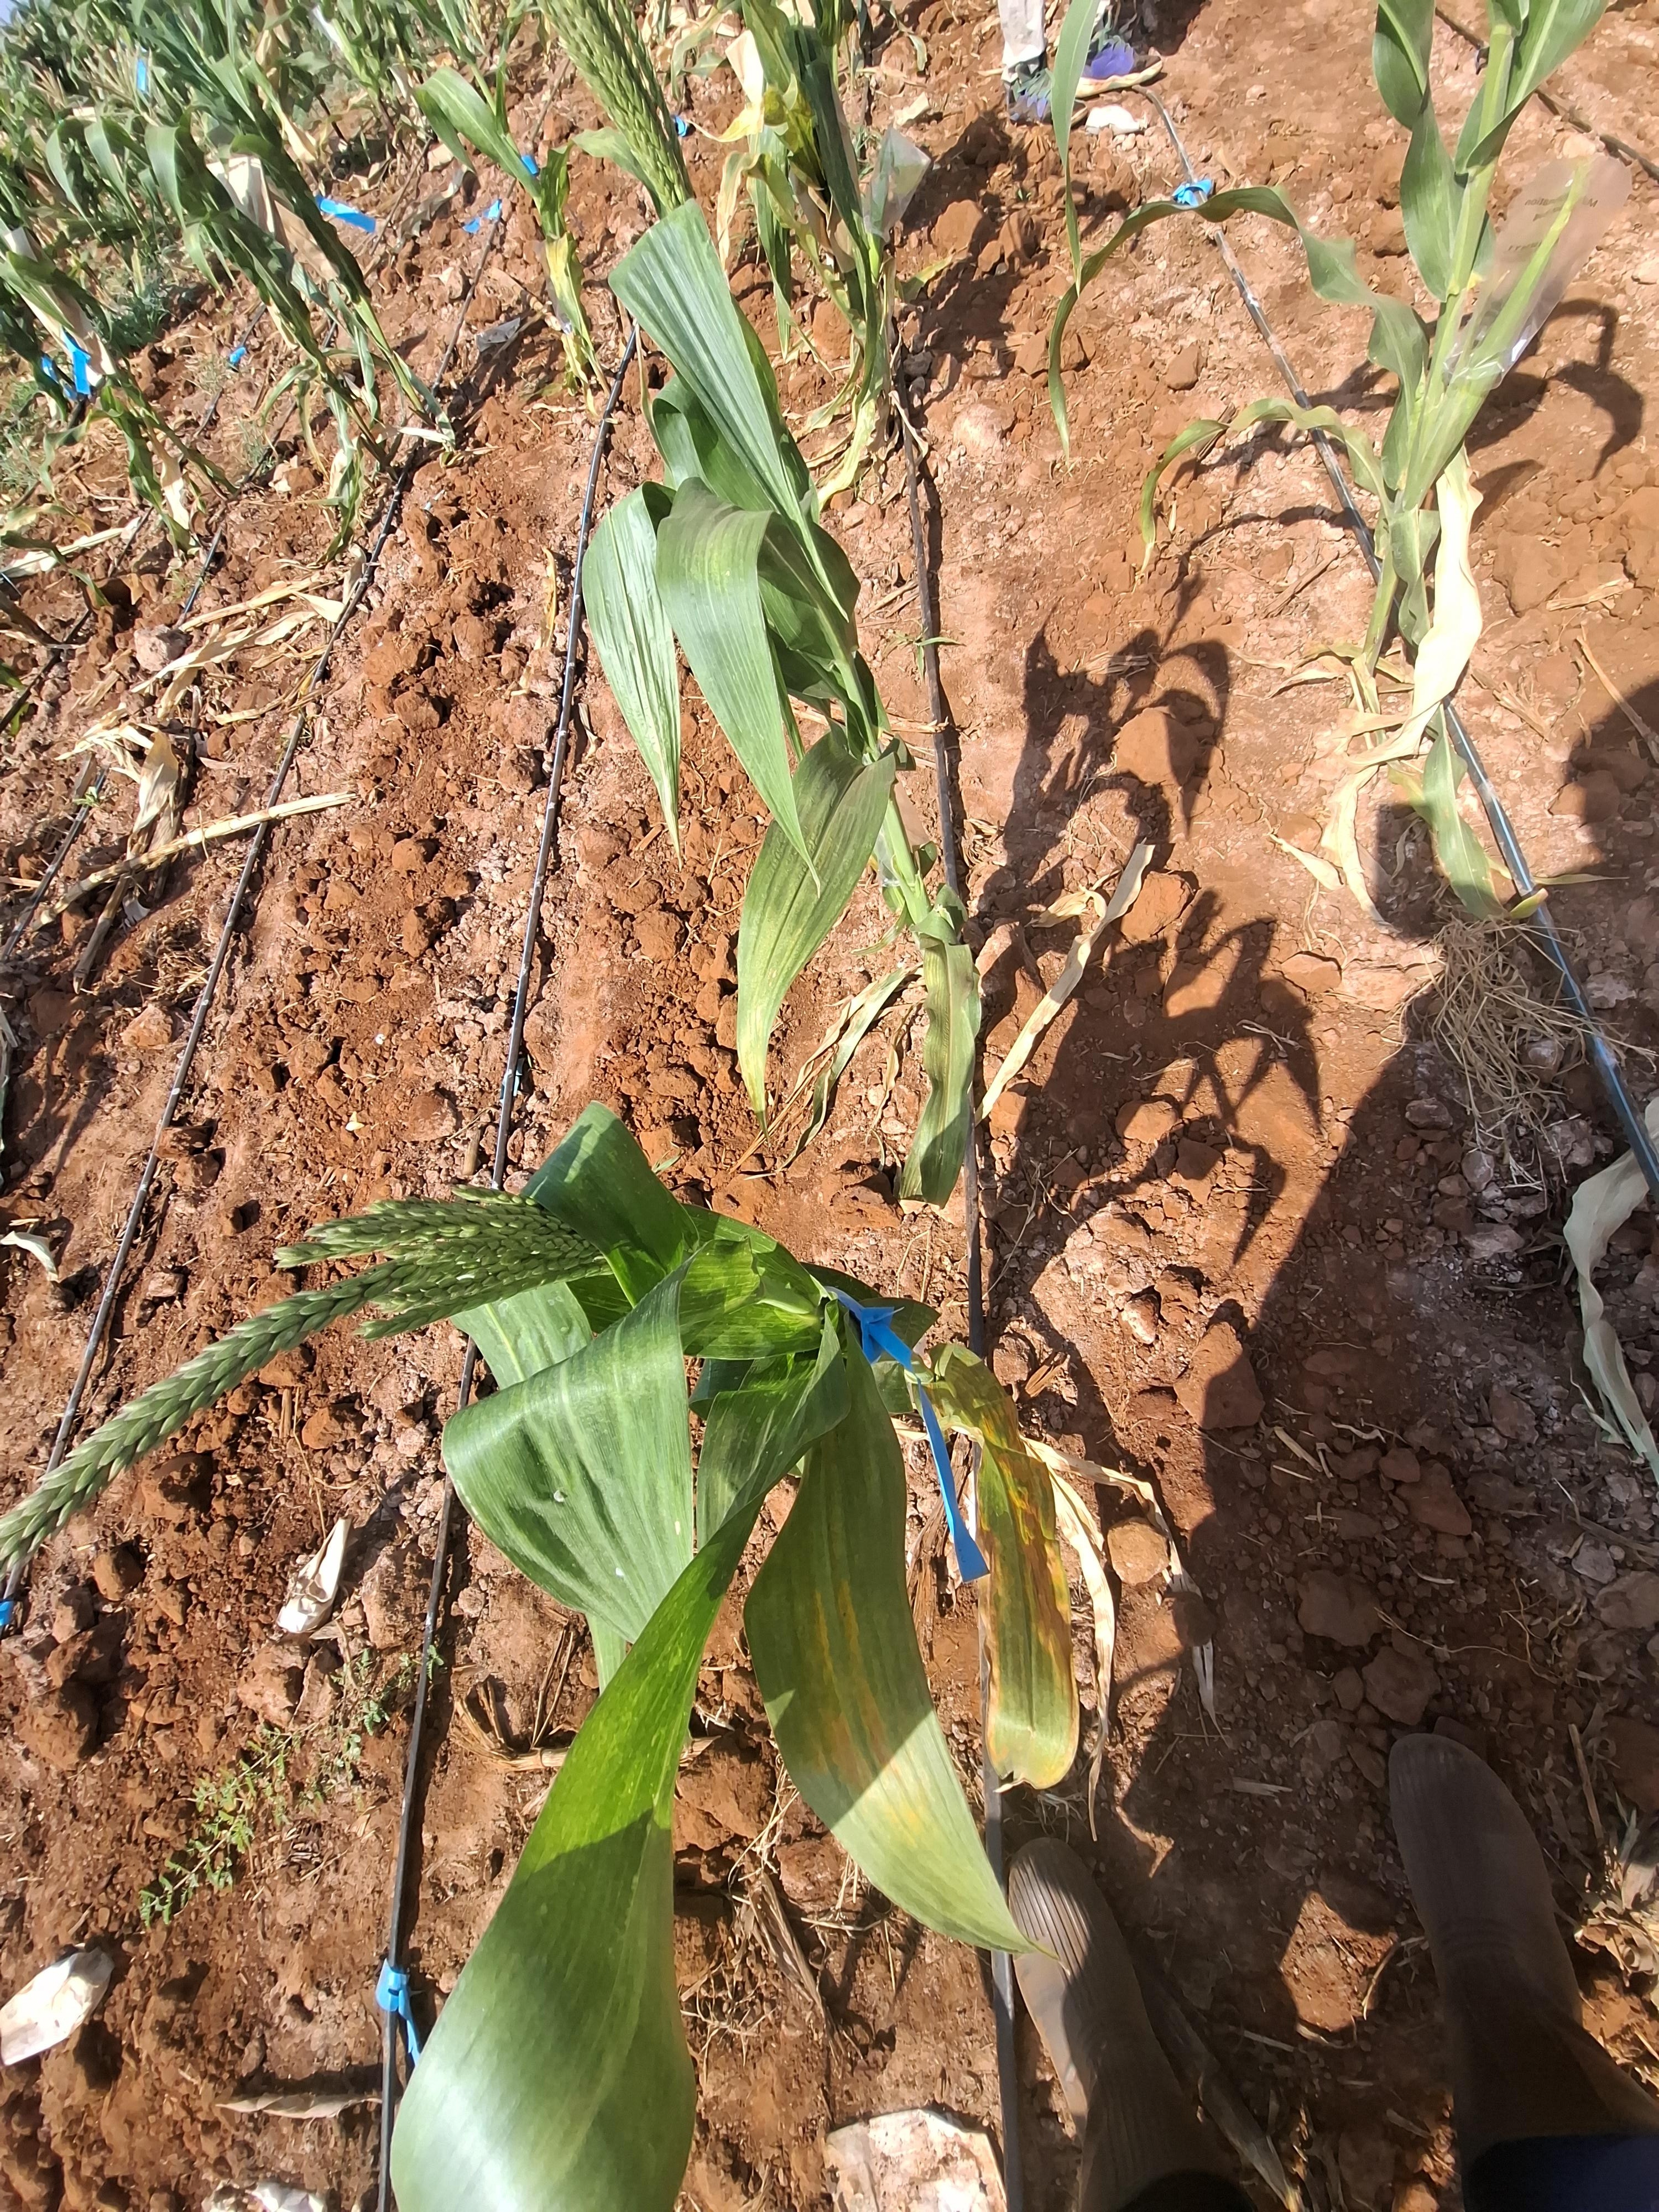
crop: maize
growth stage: flowering
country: Kenya
